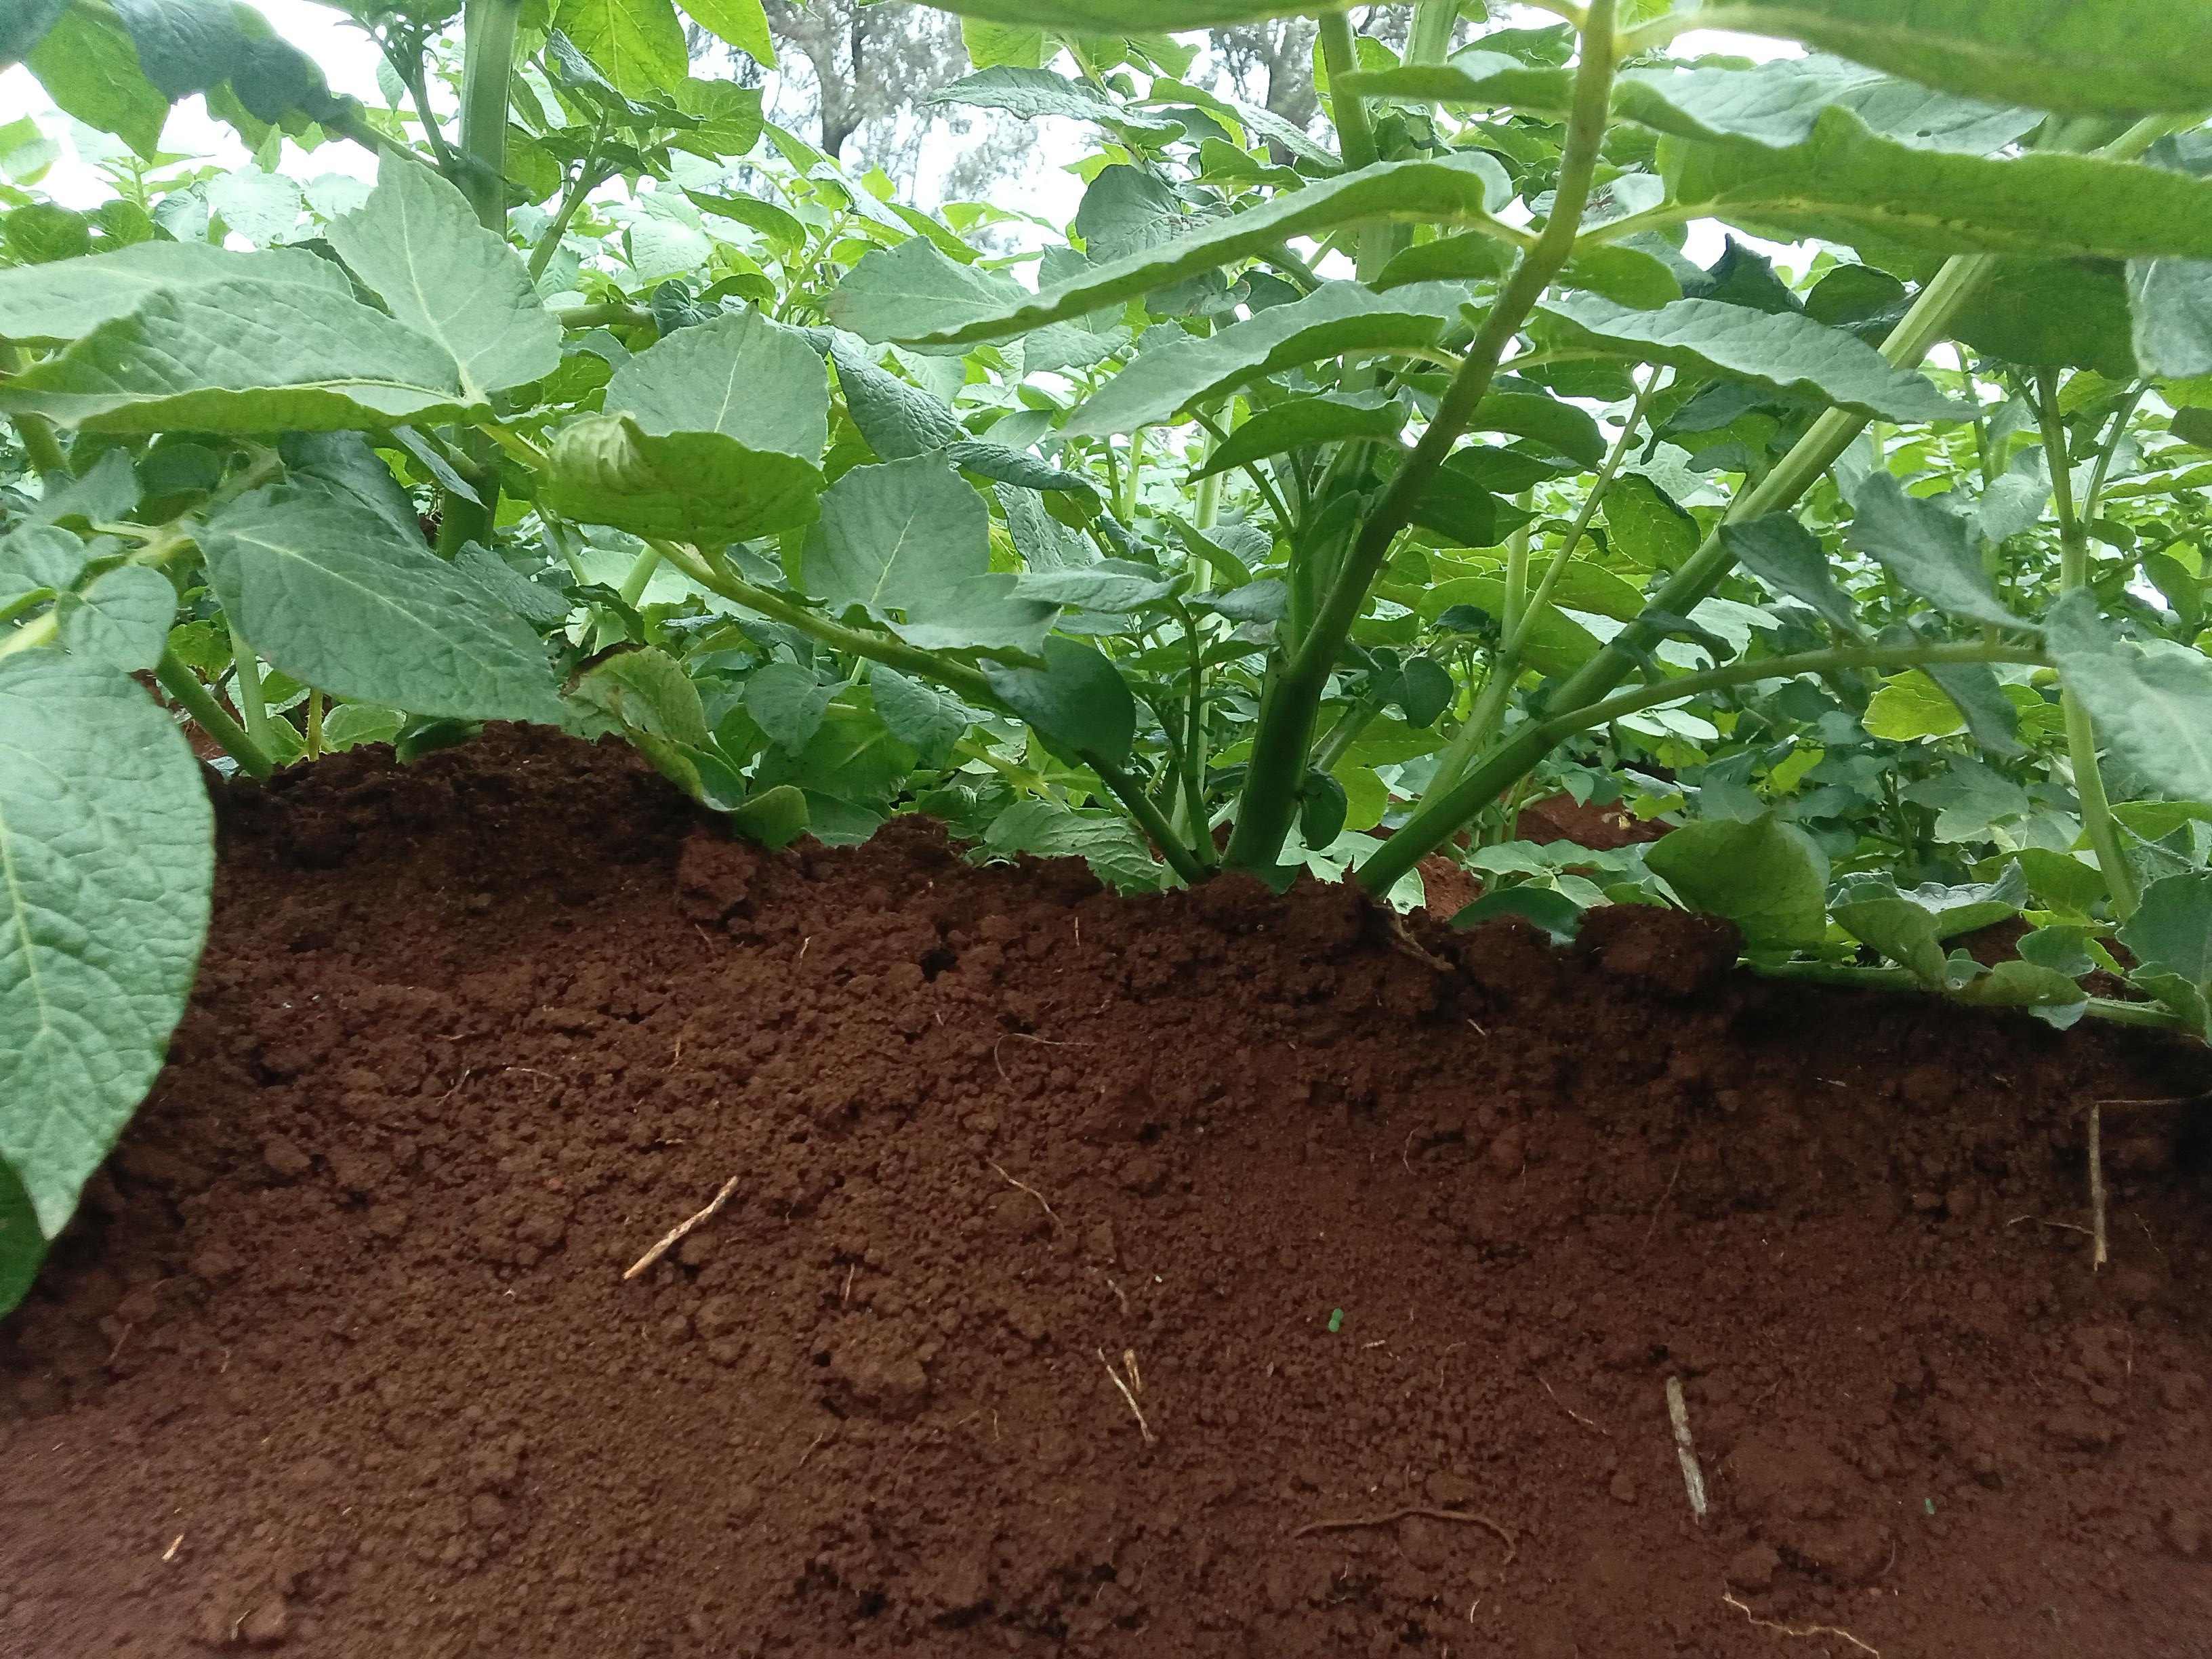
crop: potato
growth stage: vegetative
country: Kenya
